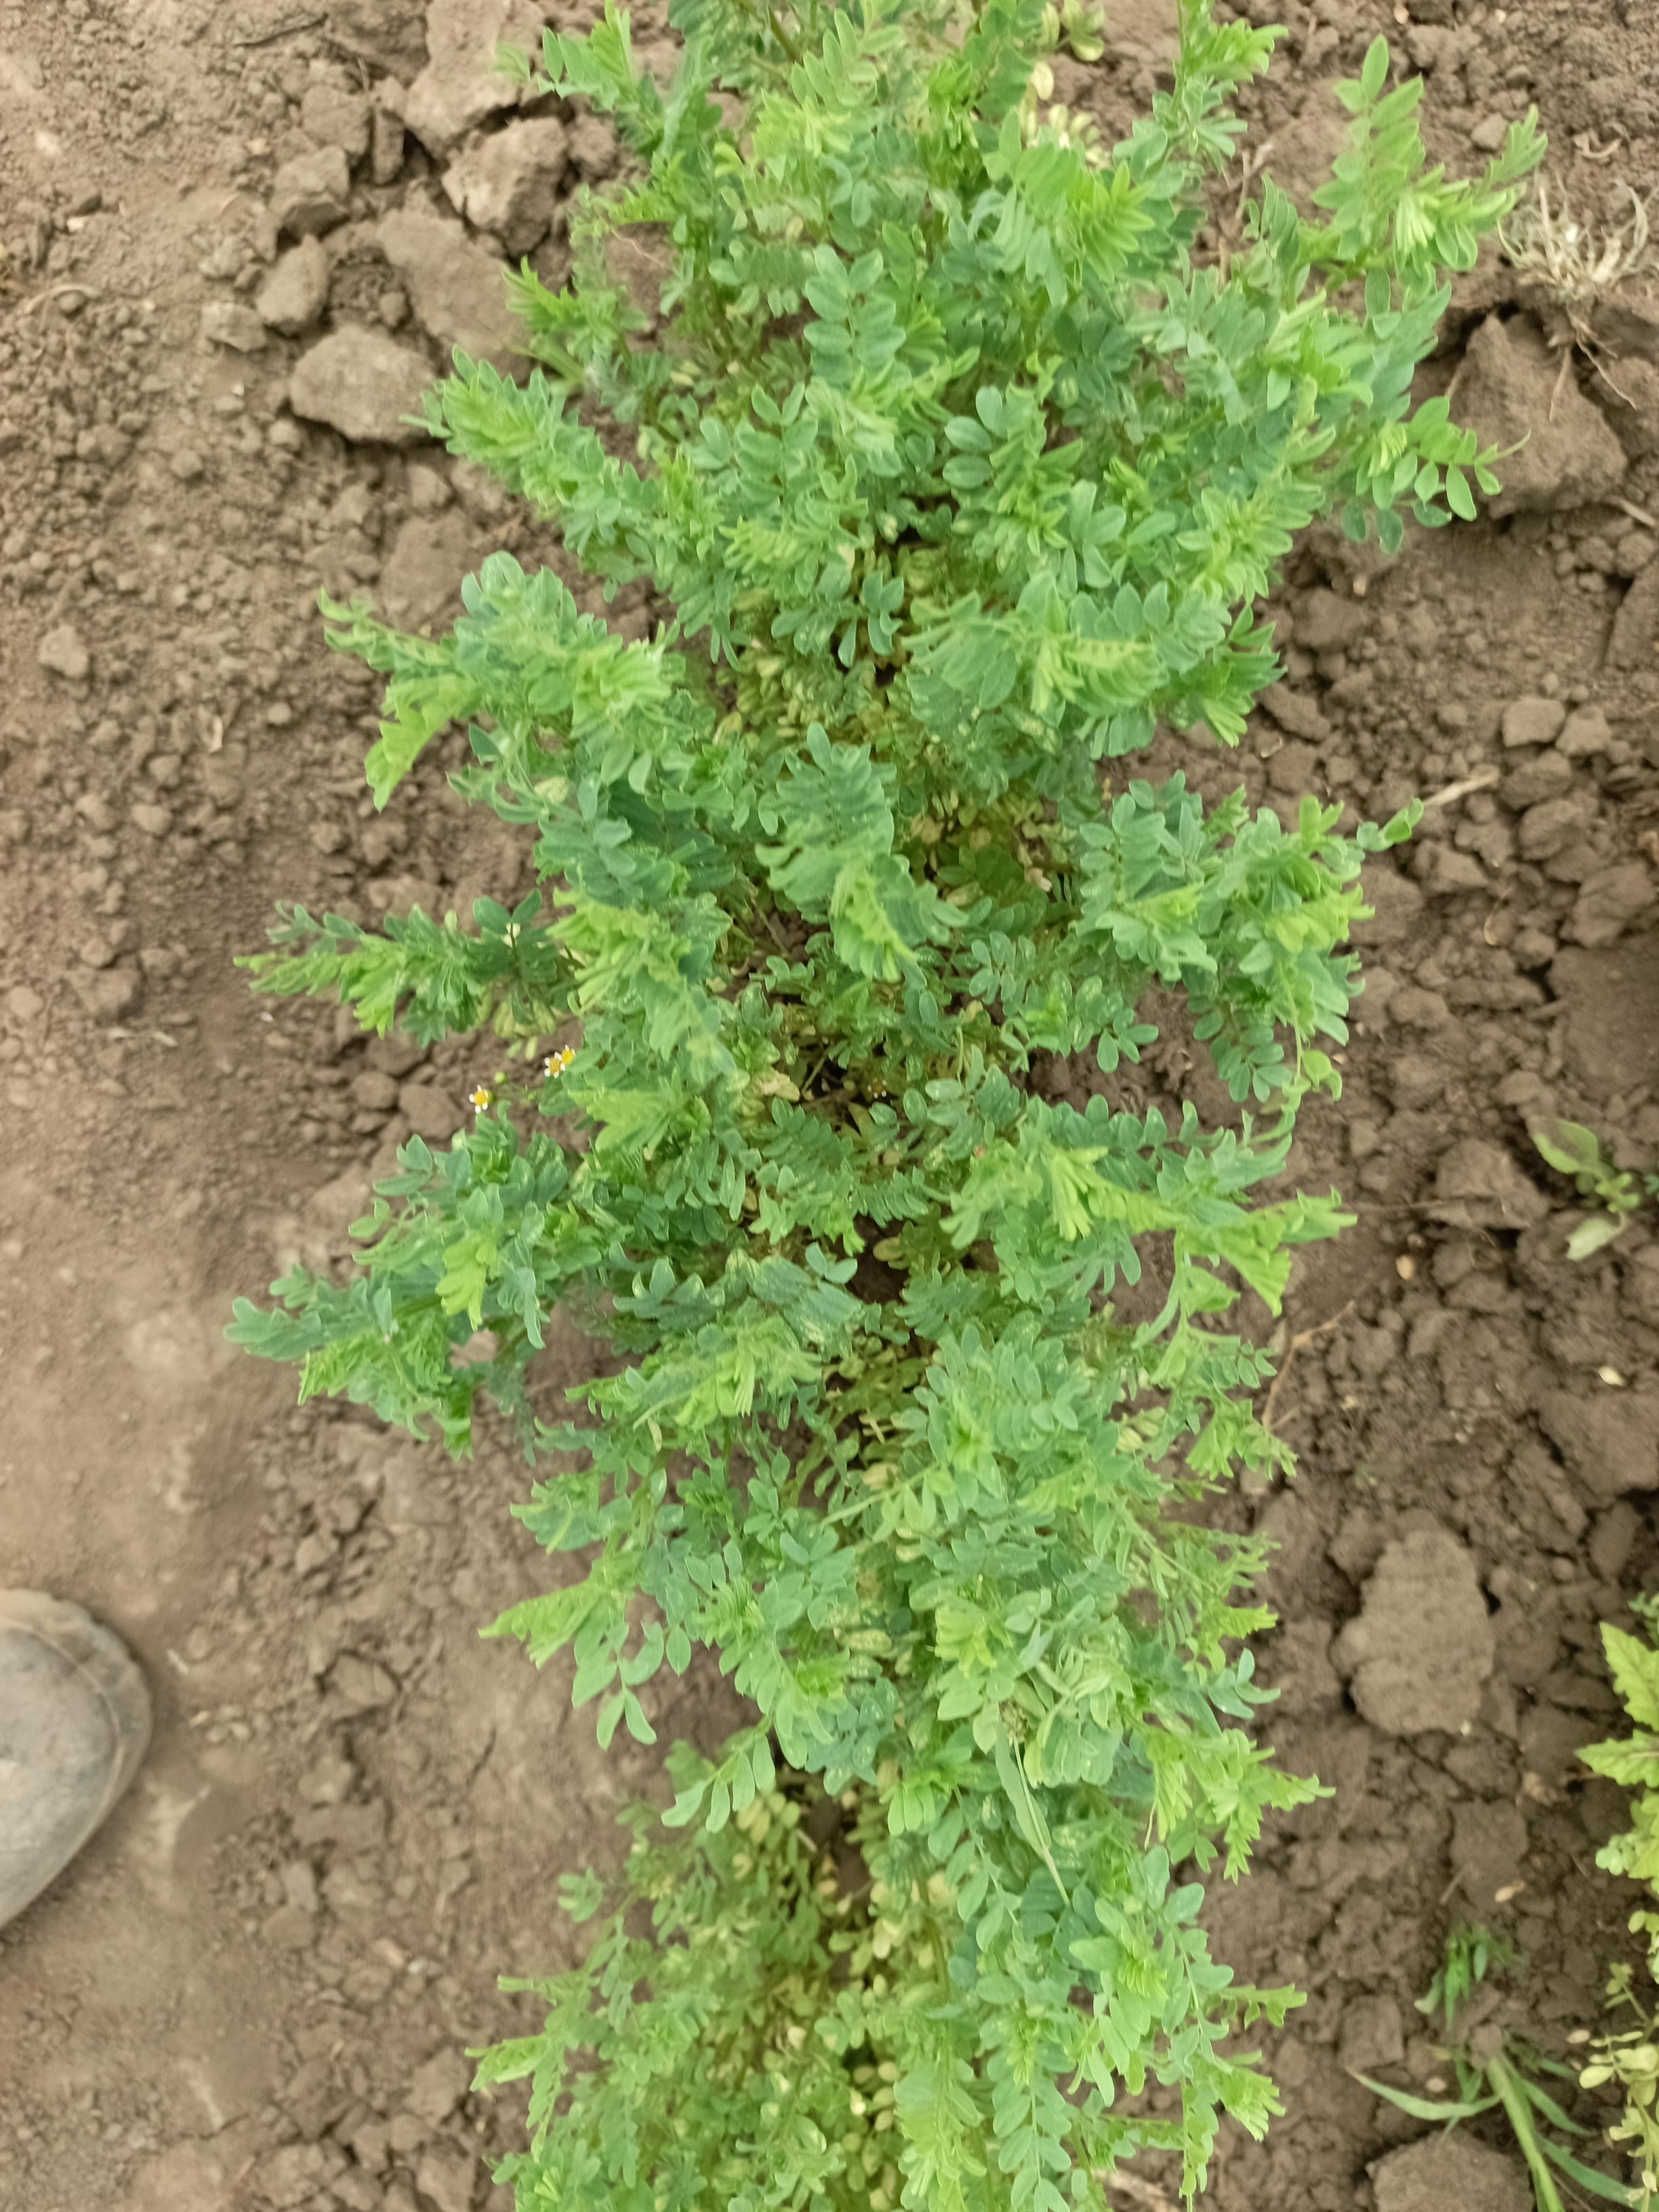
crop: lentil
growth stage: vegetative
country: Tanzania
